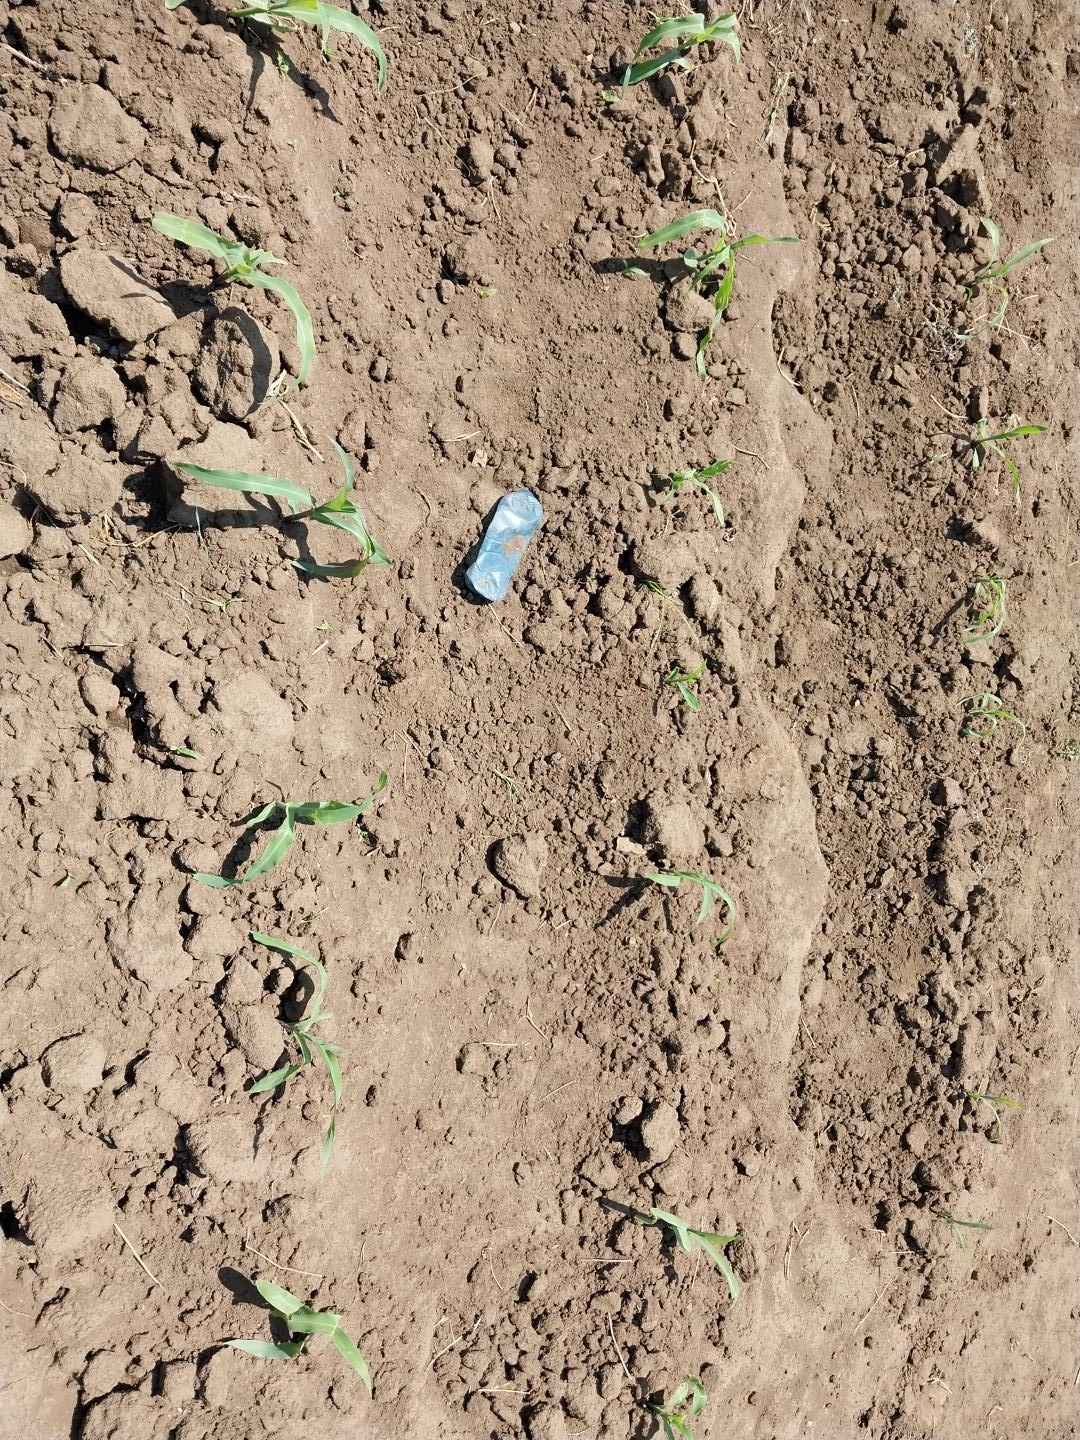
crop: maize
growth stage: vegetative
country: Tanzania
